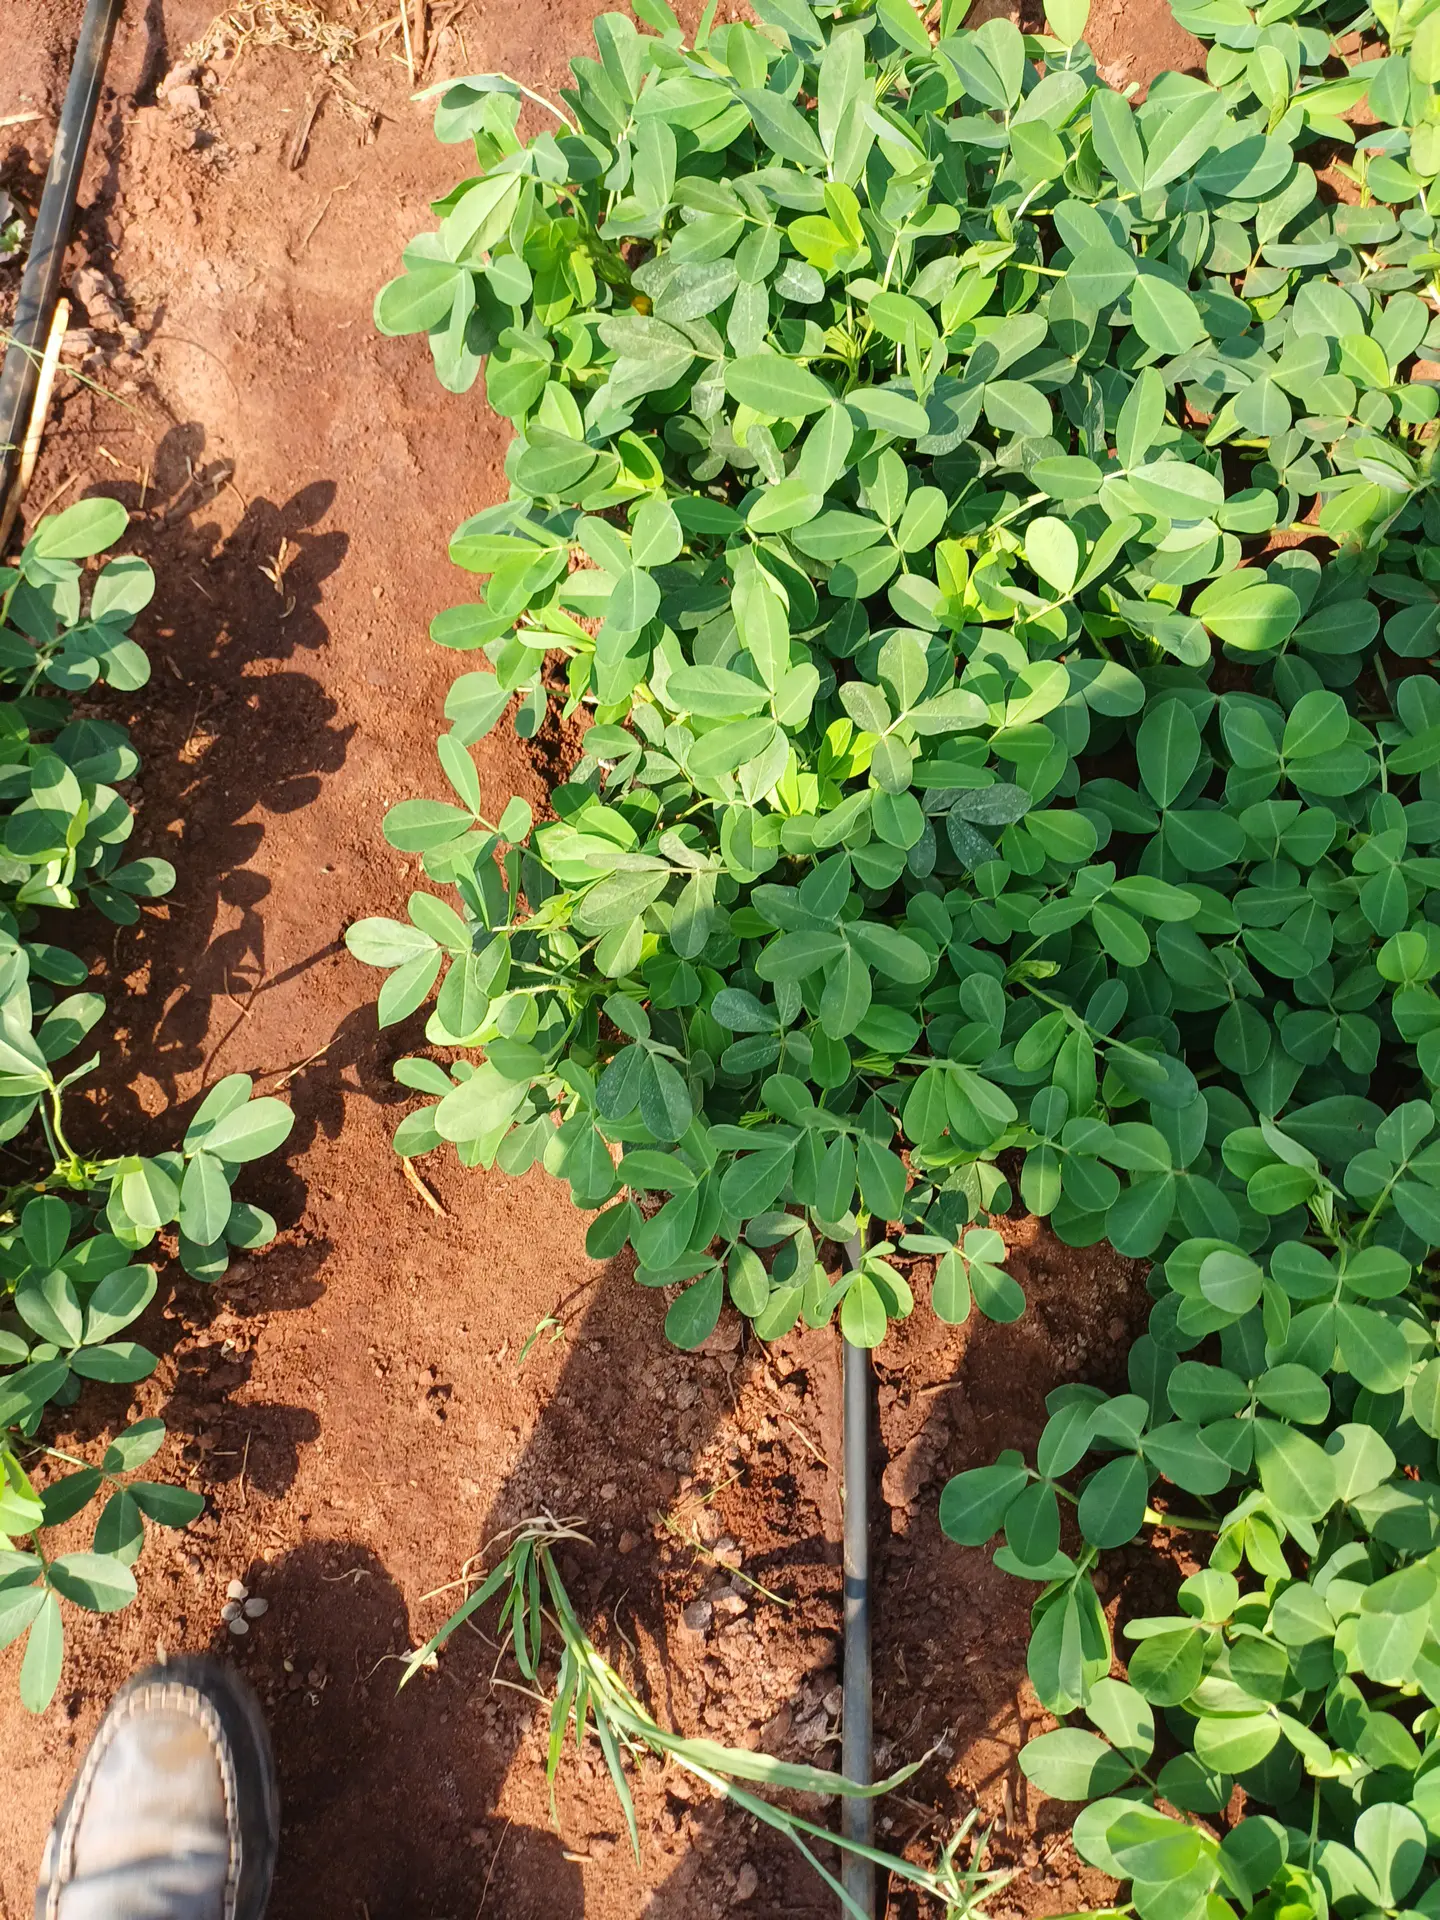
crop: groundnut
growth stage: flowering
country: Kenya
